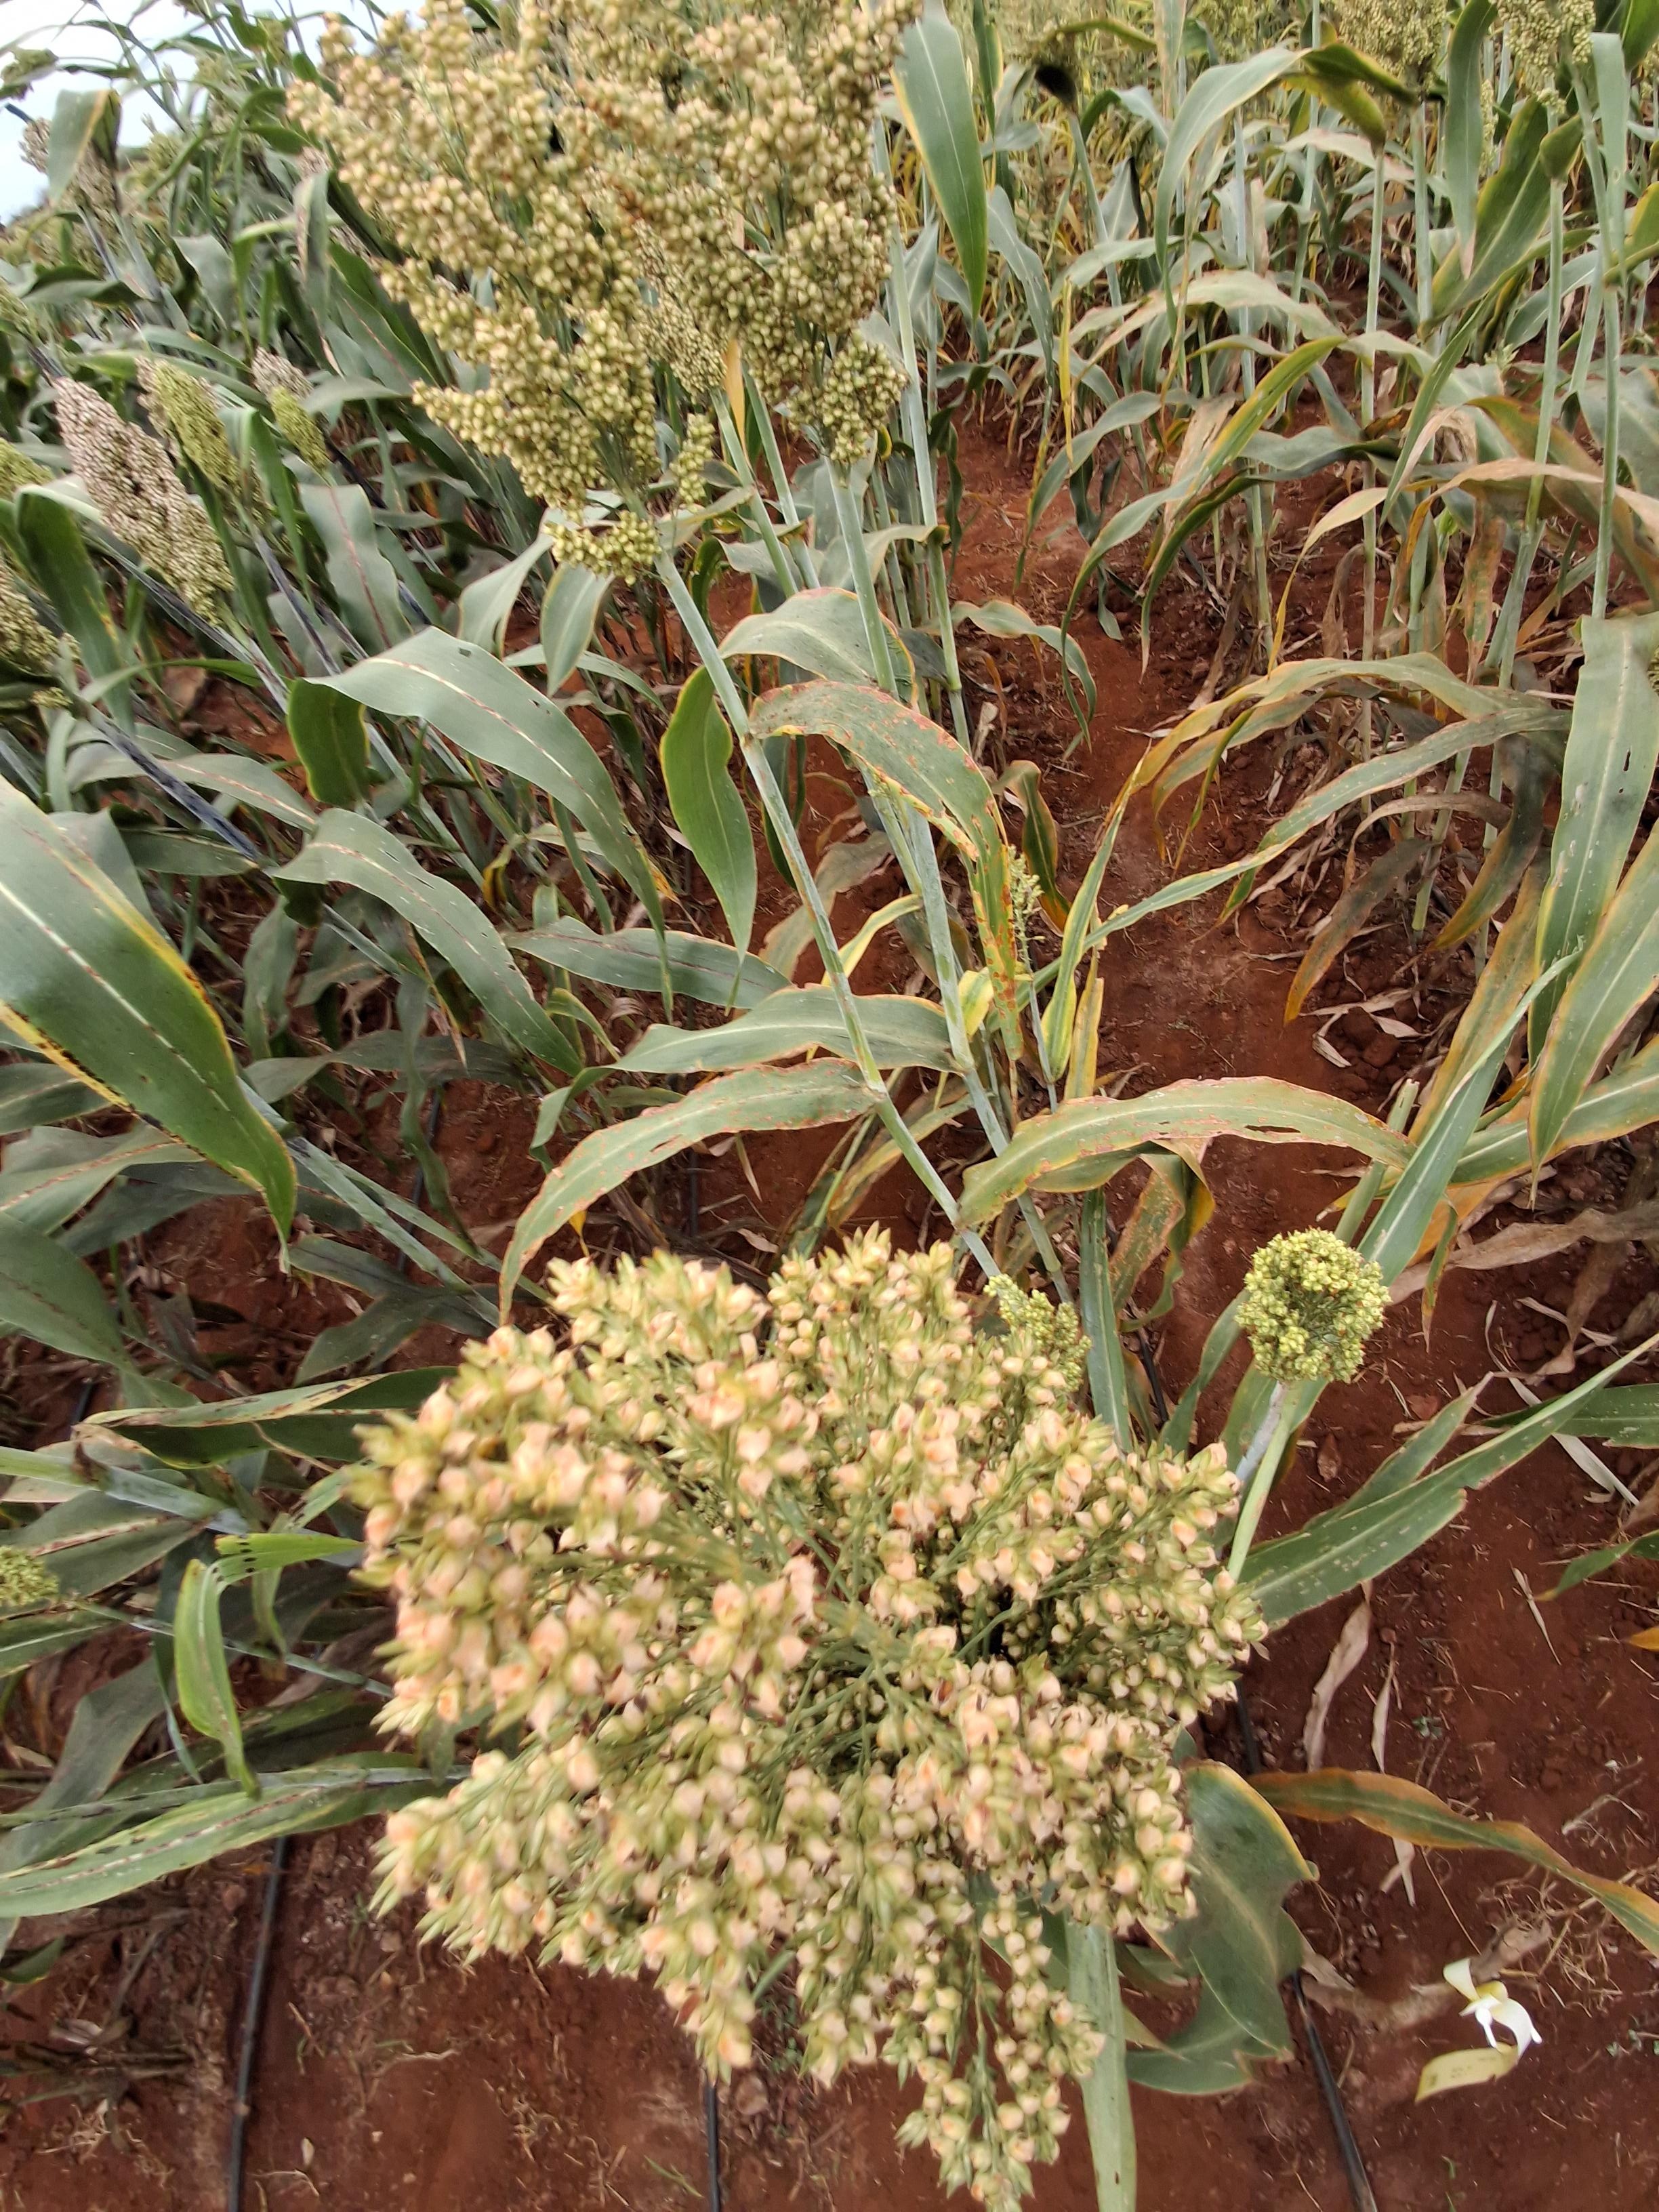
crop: sorghum
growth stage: filling grain
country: Kenya
